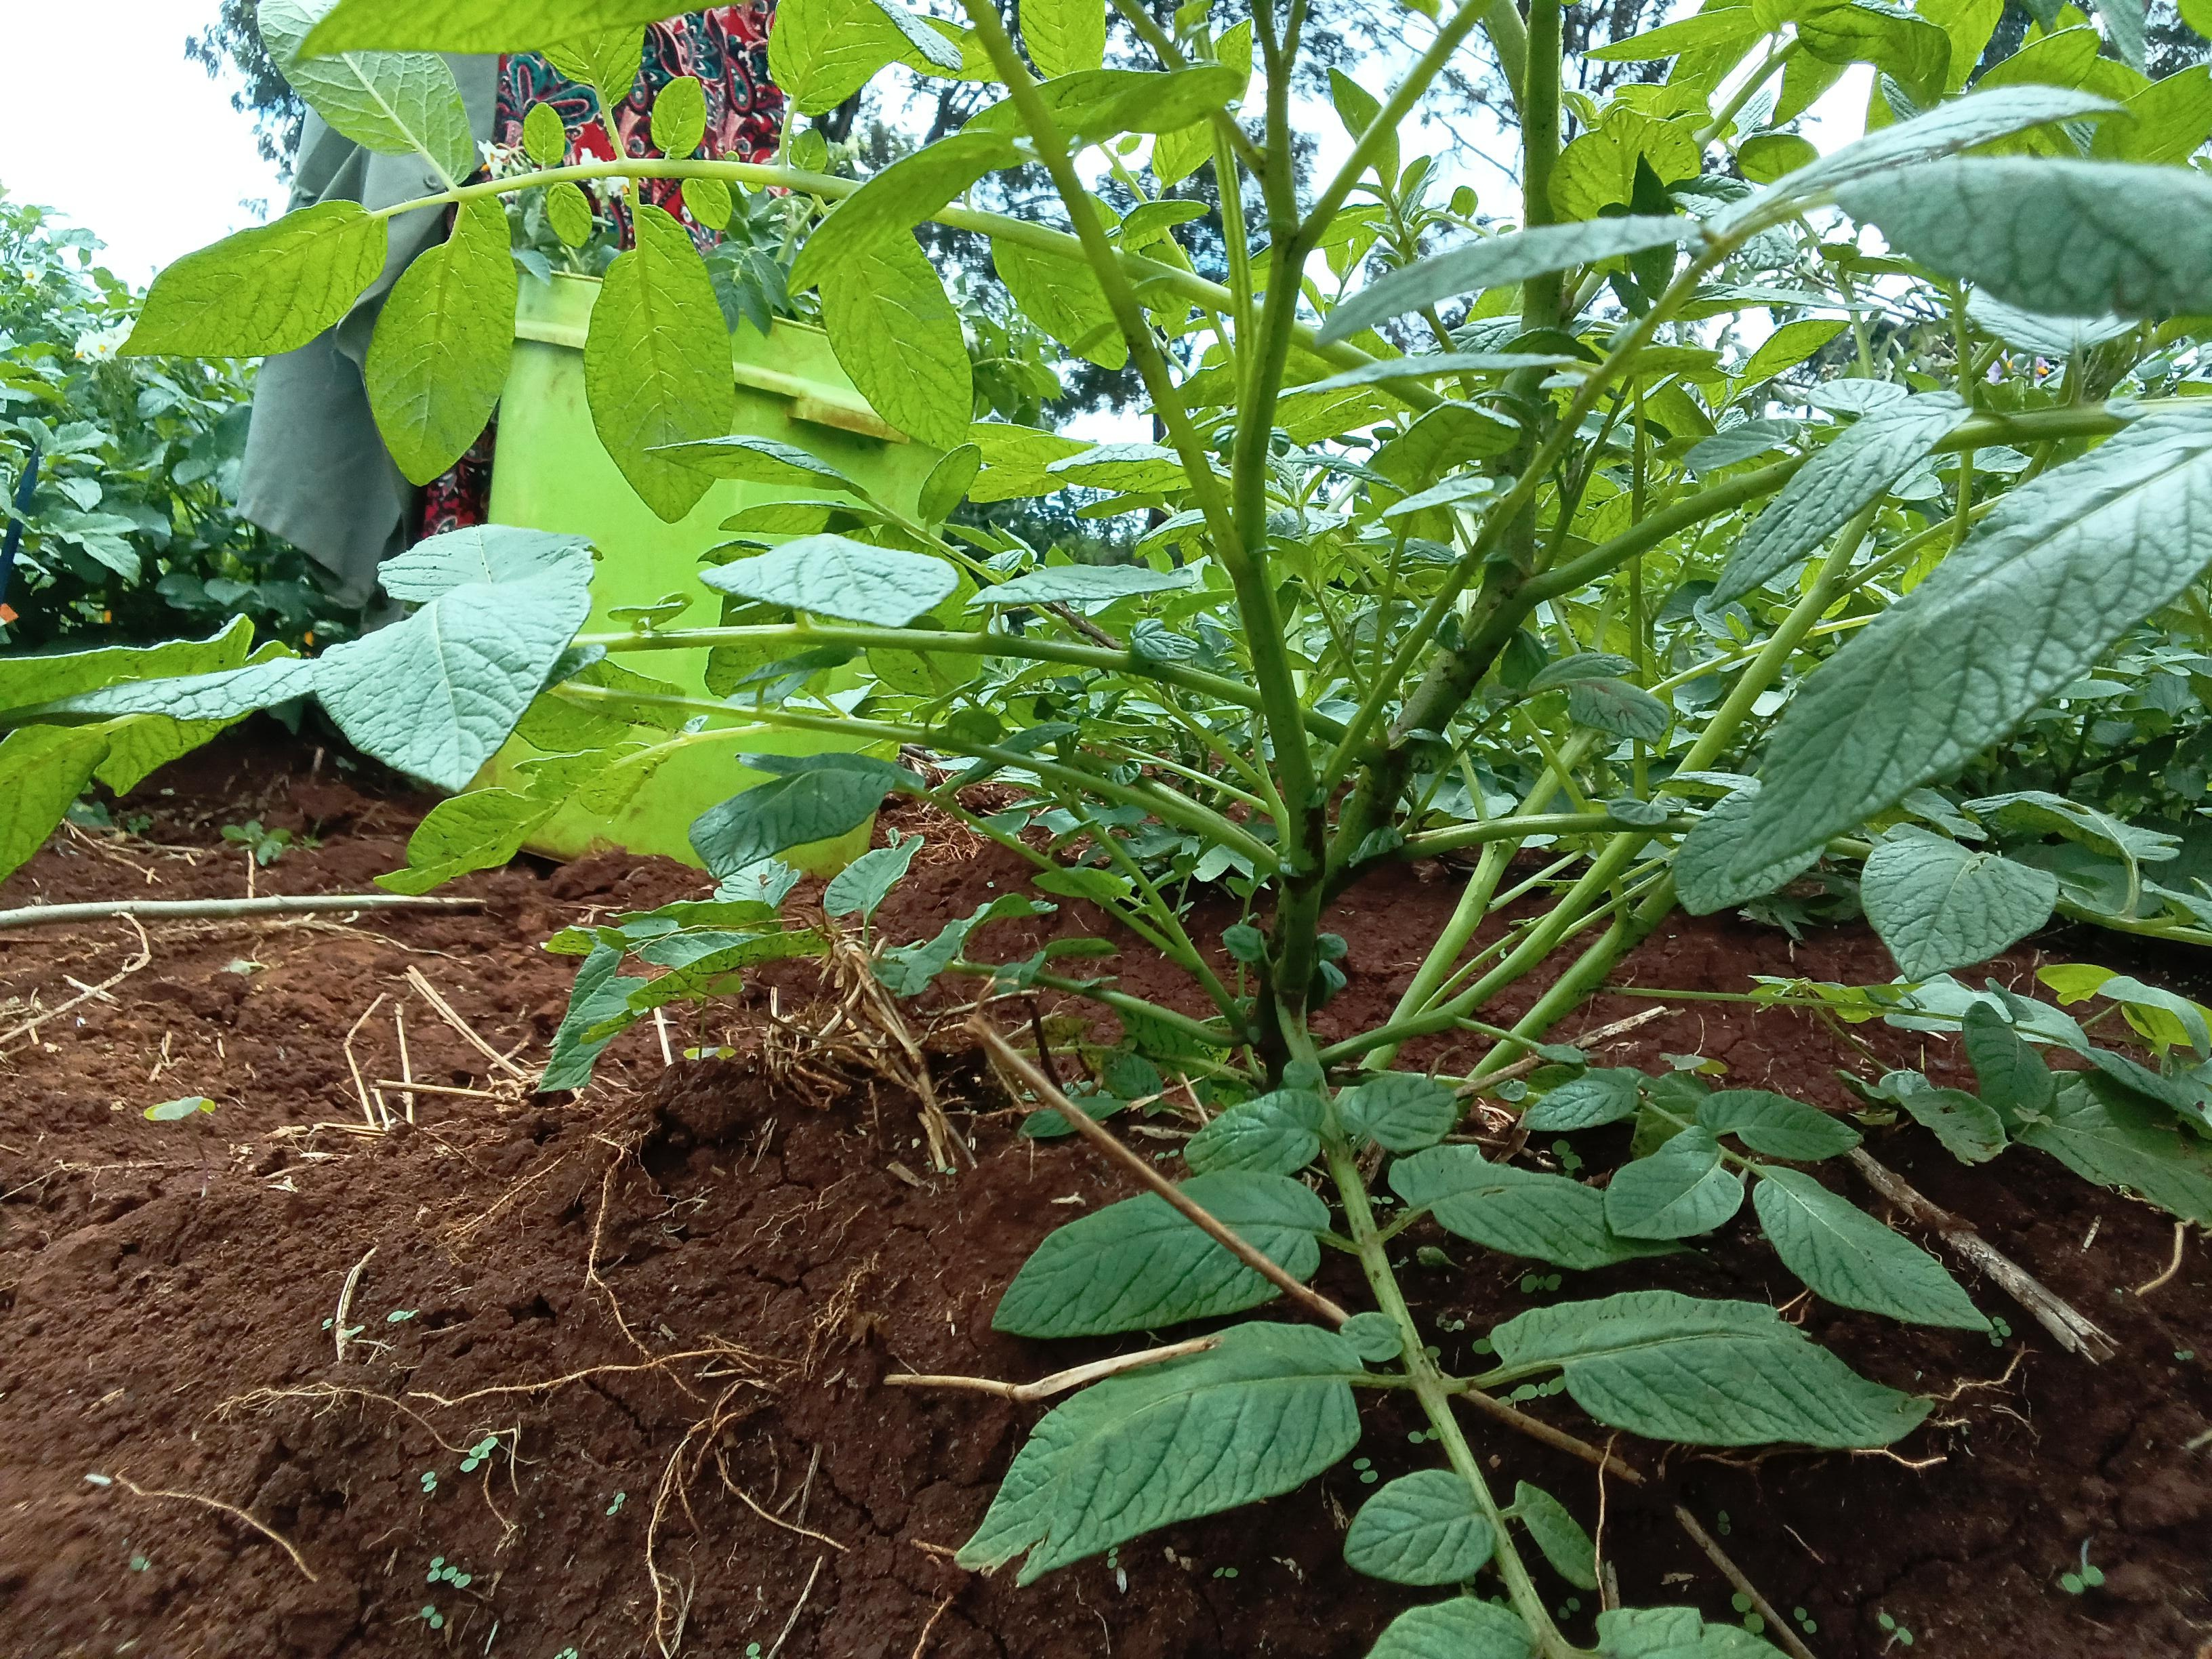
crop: potato
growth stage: flowering
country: Kenya
